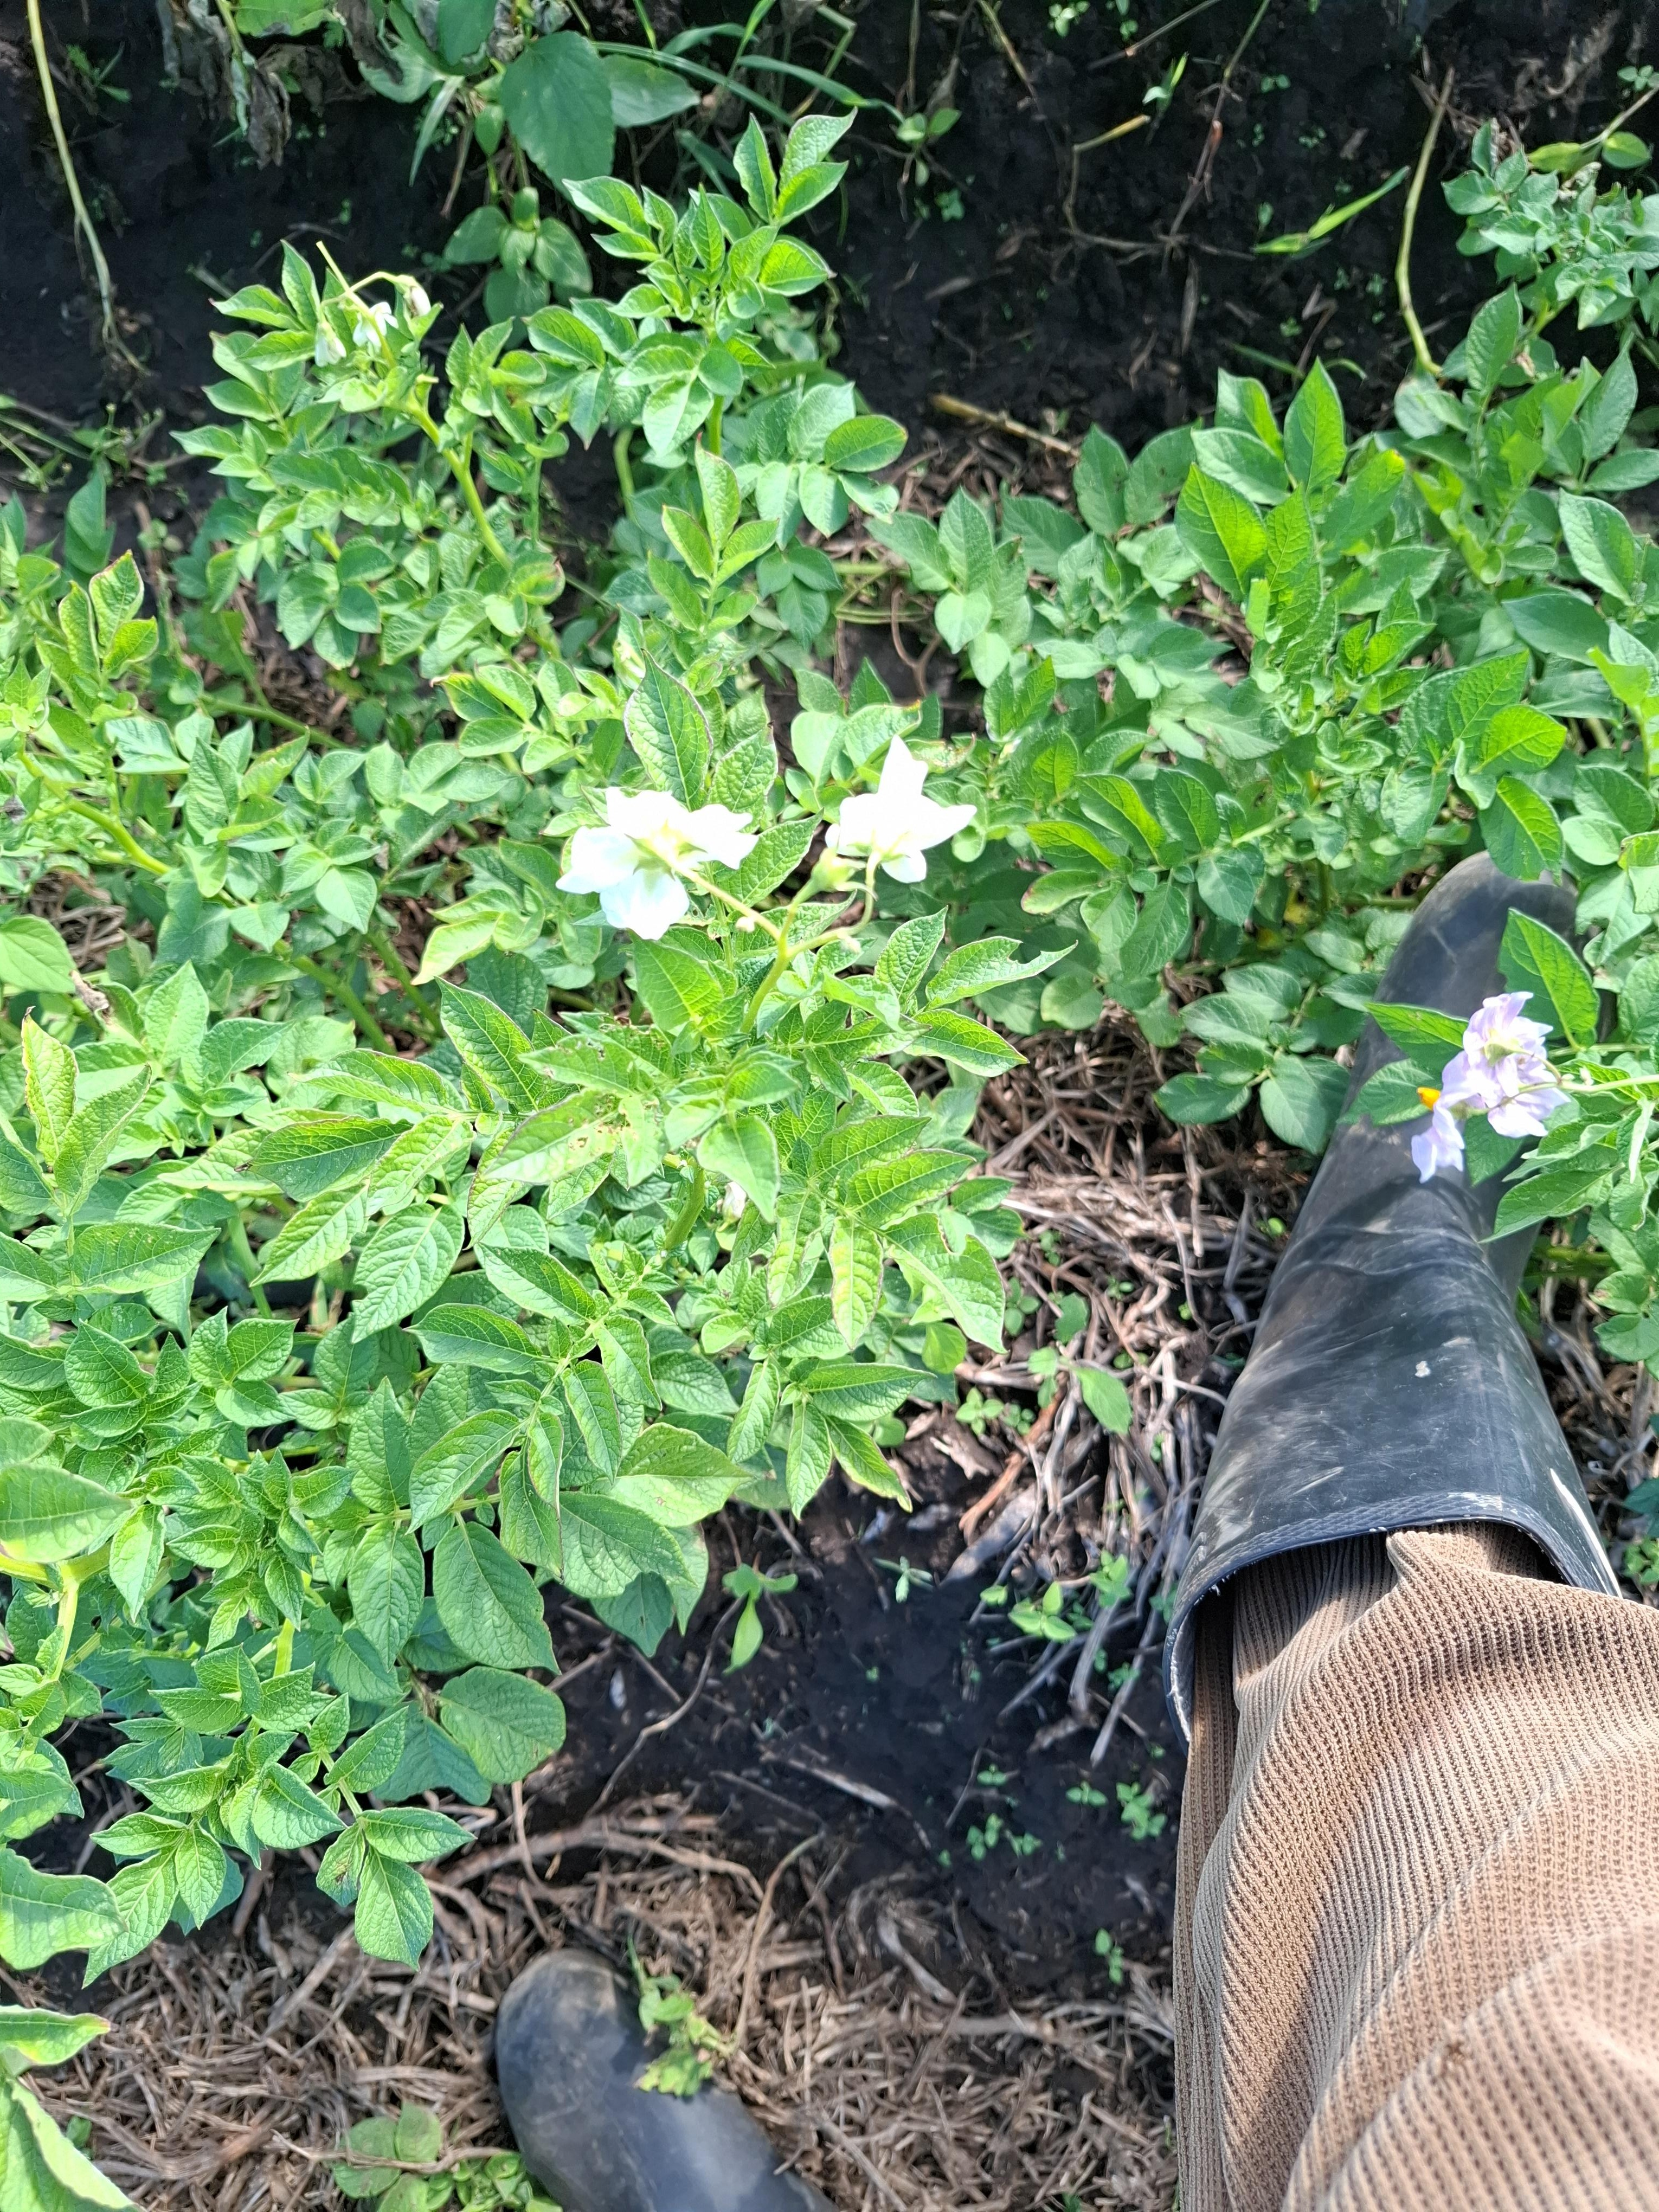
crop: potato
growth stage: flowering
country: Tanzania
